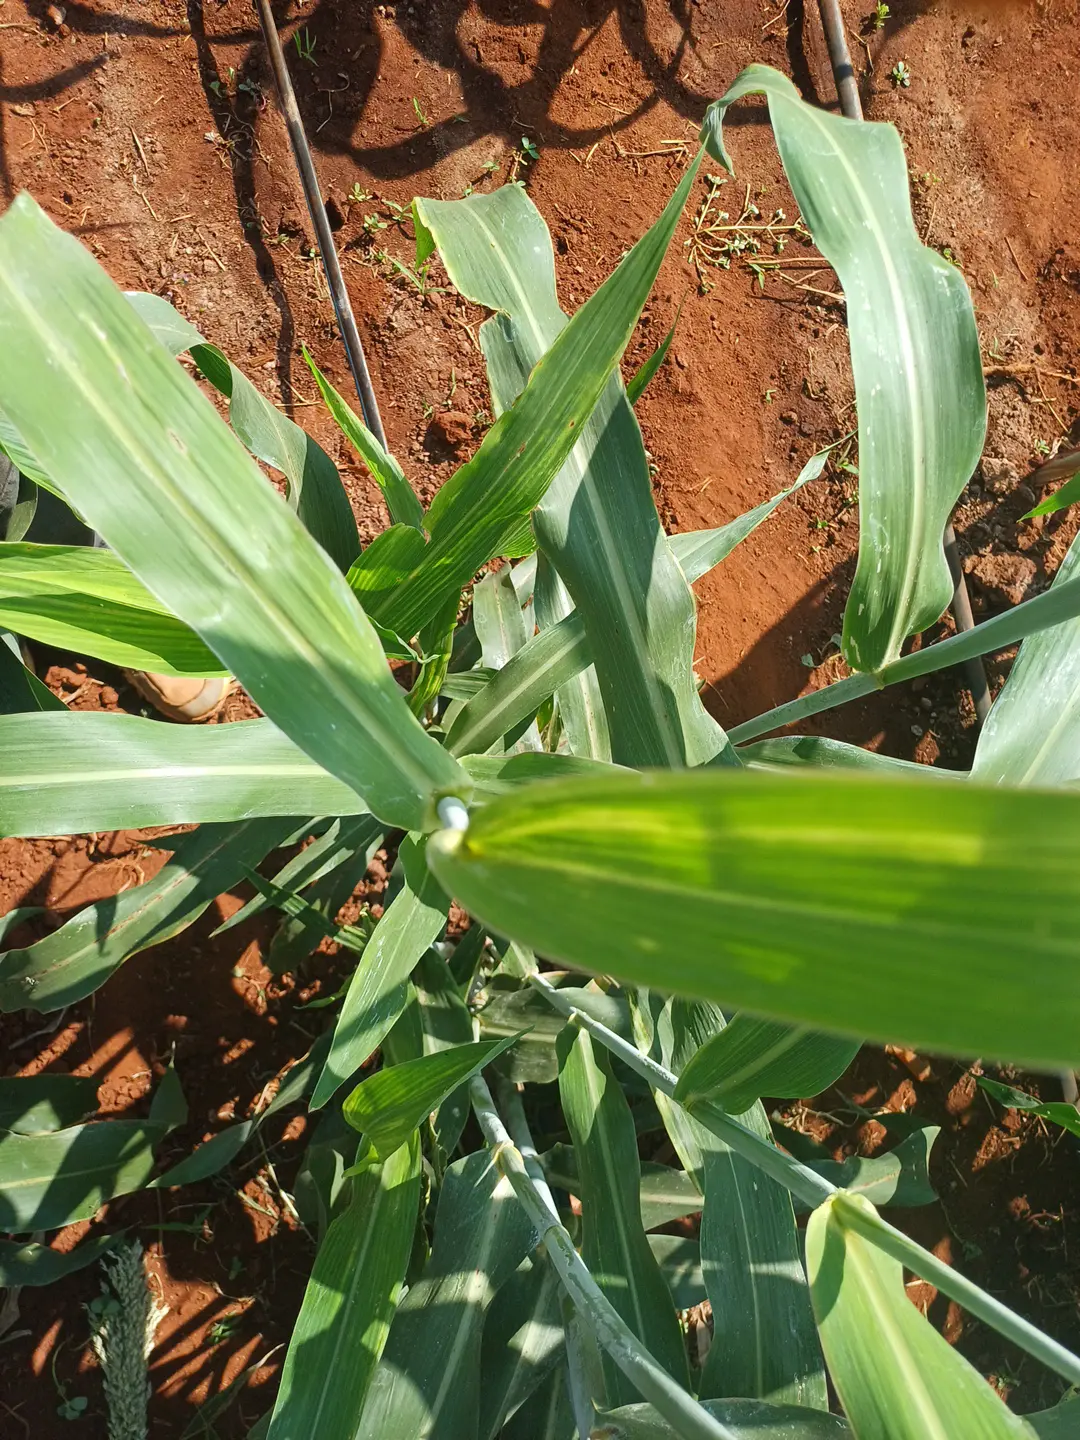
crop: sorghum
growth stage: heading tuber
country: Kenya
